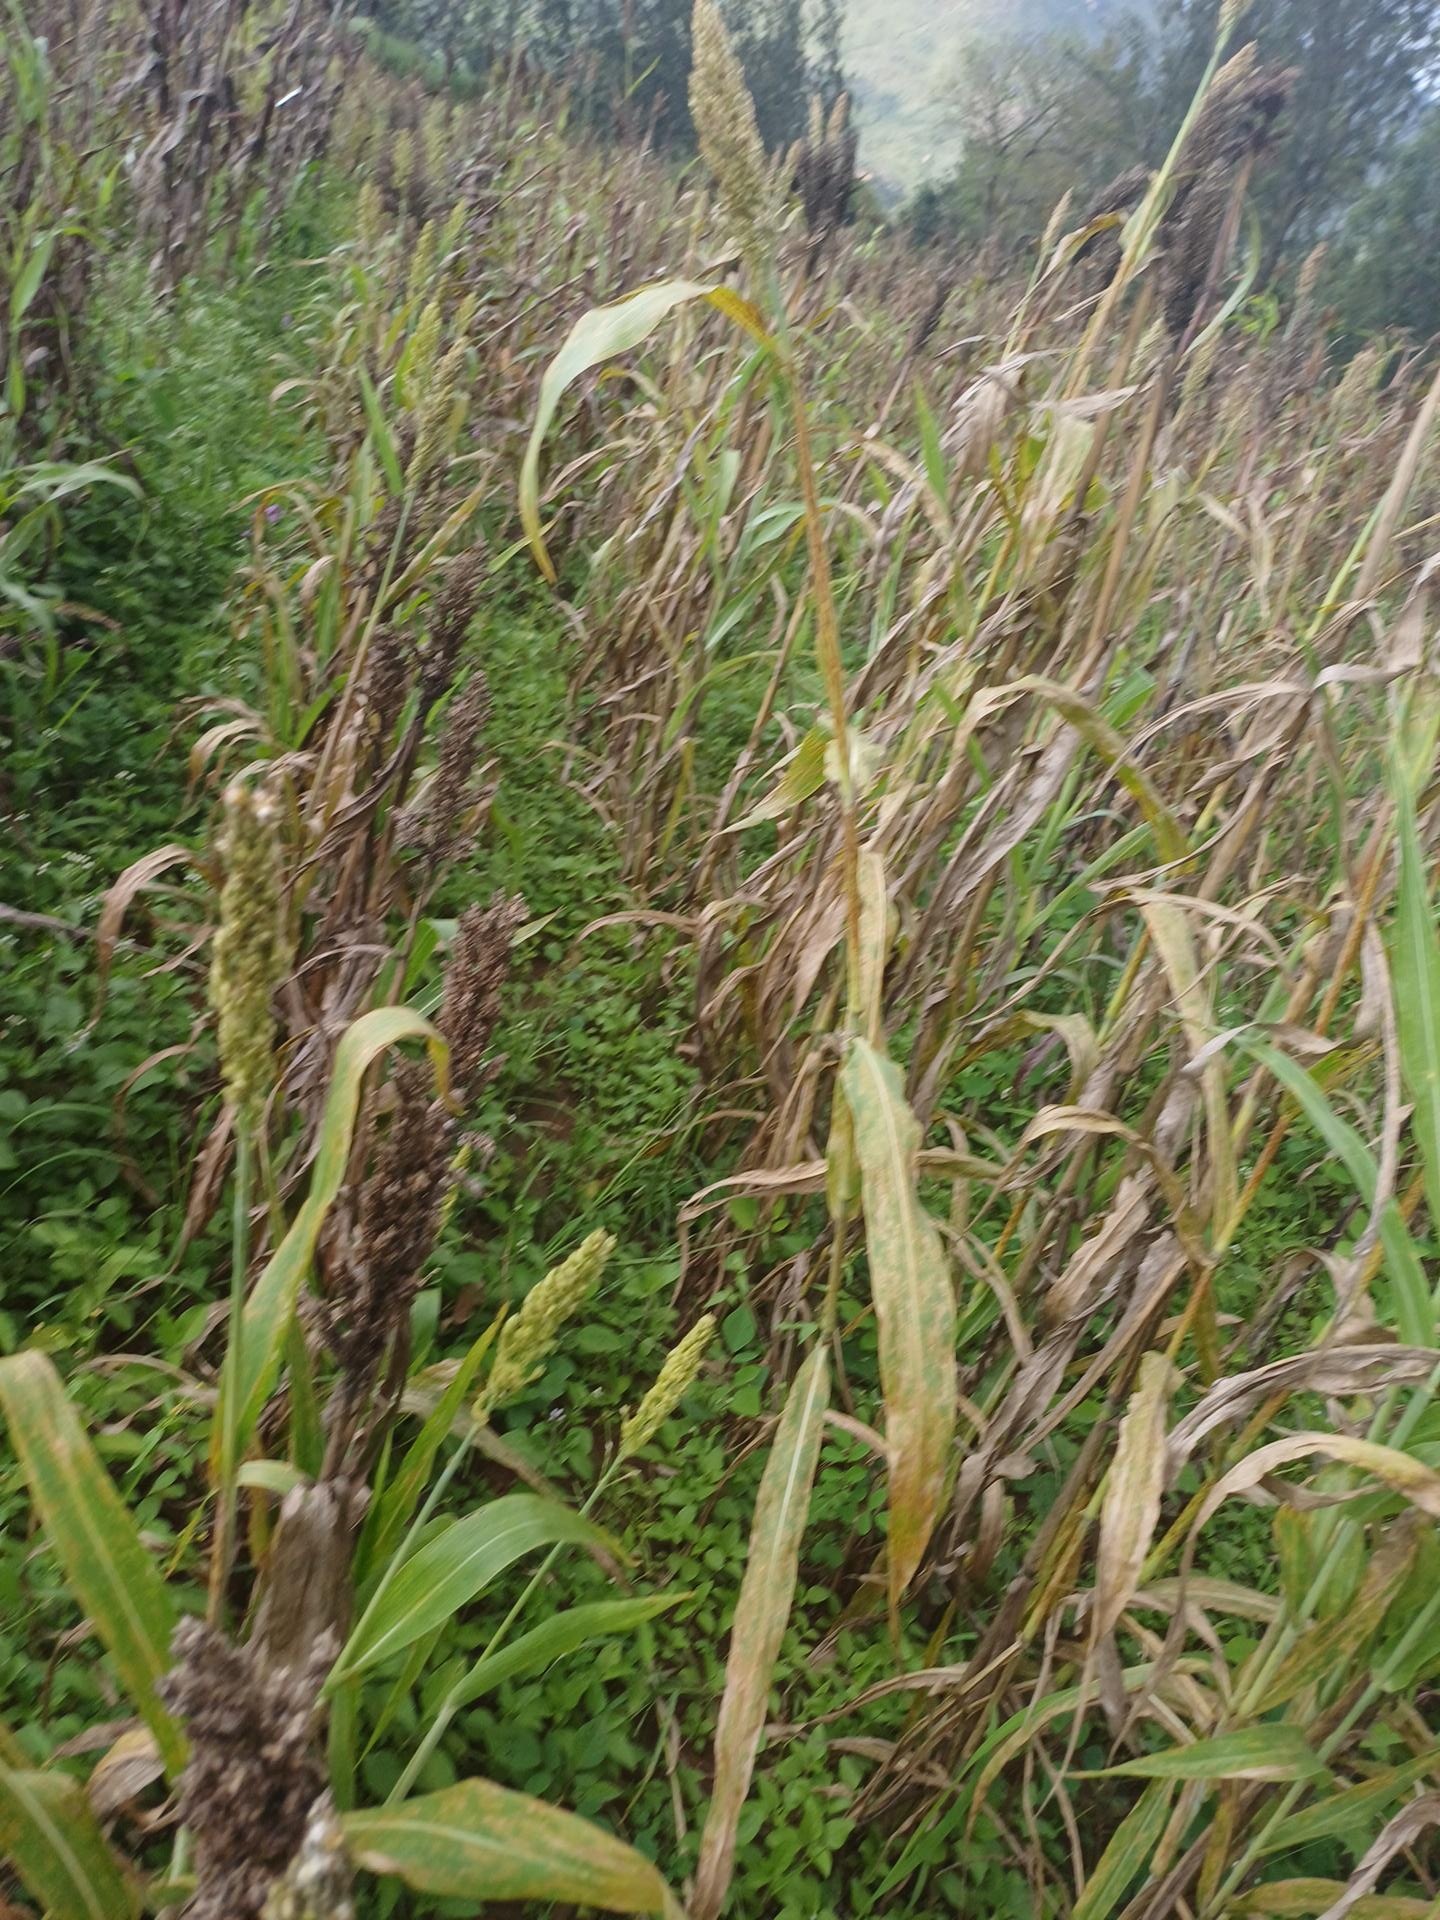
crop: sorghum
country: Kenya
